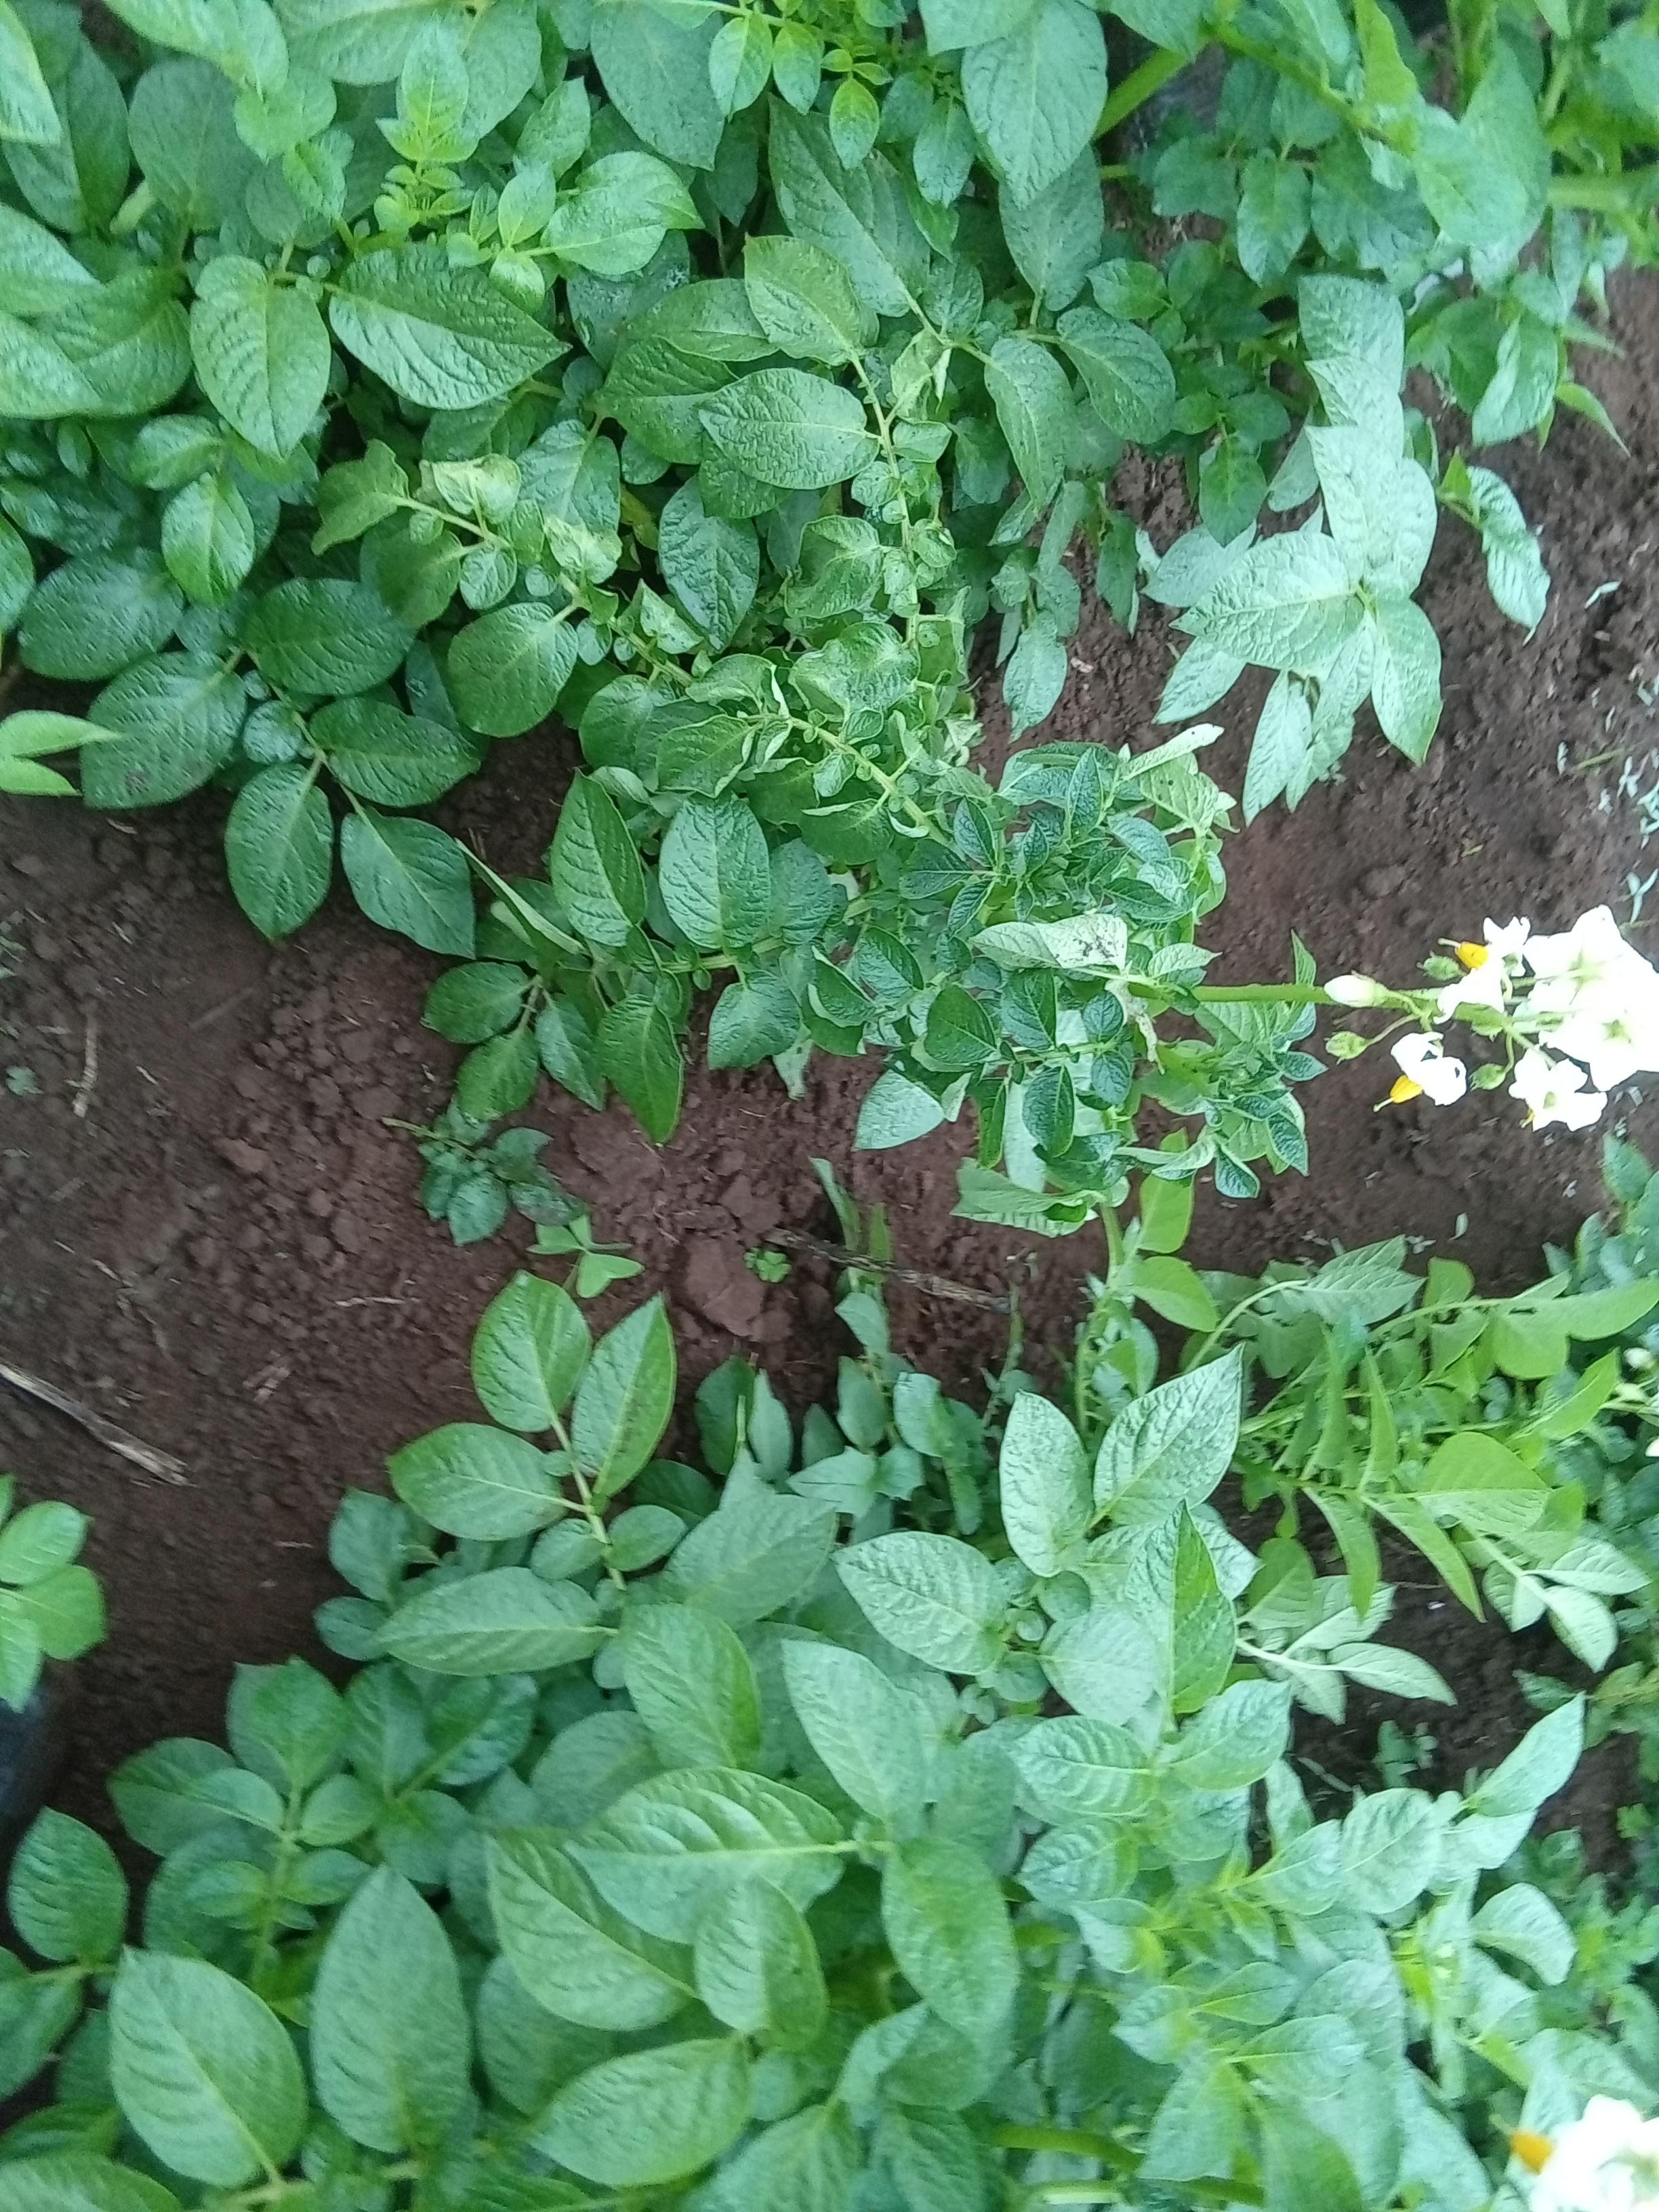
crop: potato
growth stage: flowering
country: Kenya
